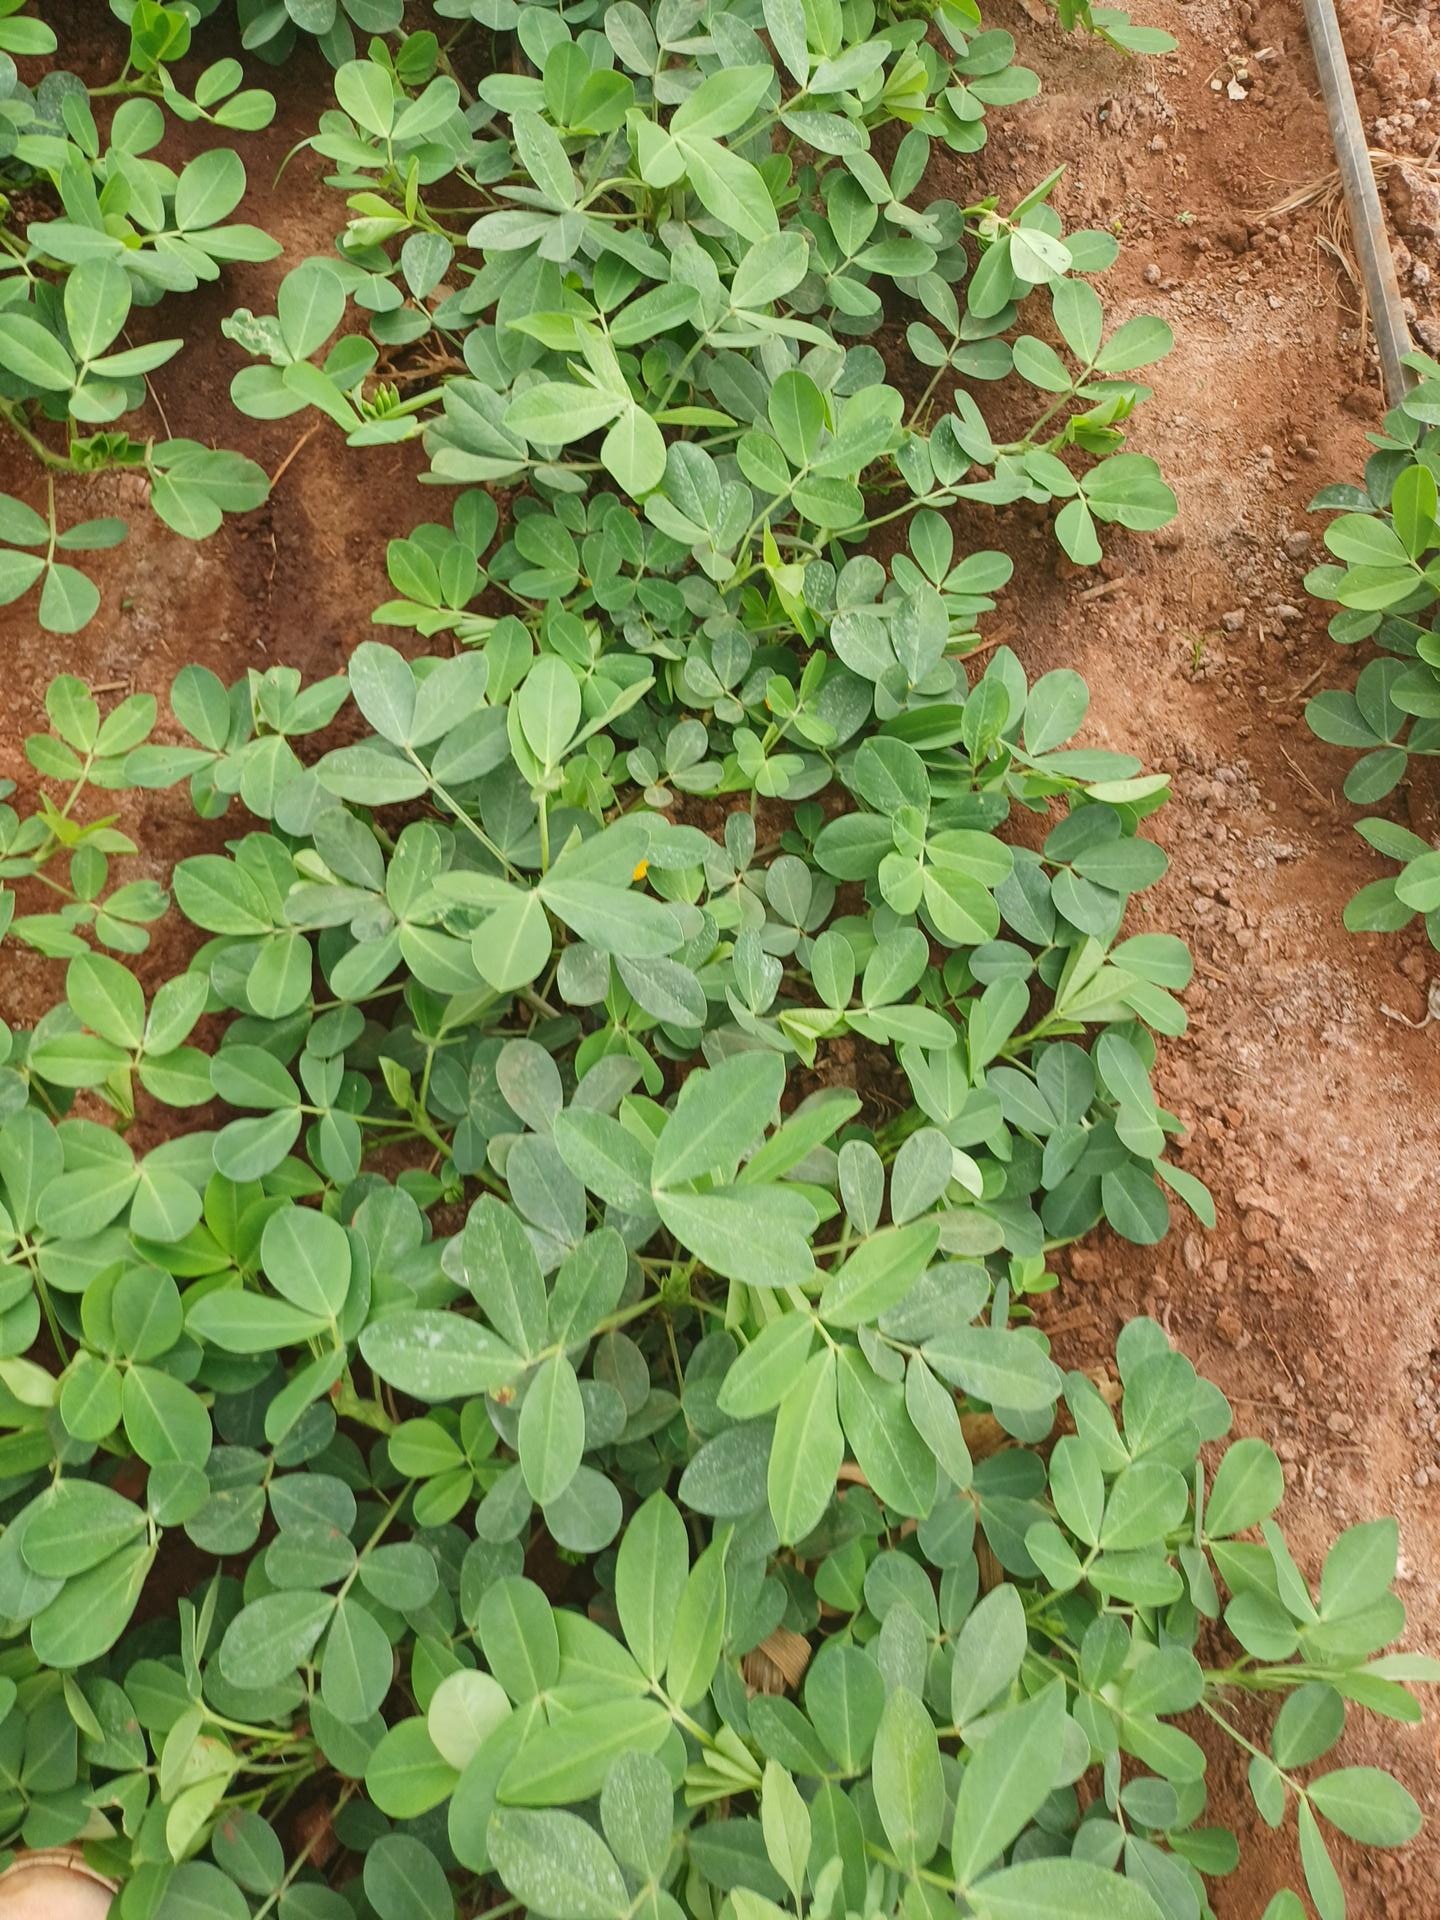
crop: groundnut
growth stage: flowering
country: Kenya
